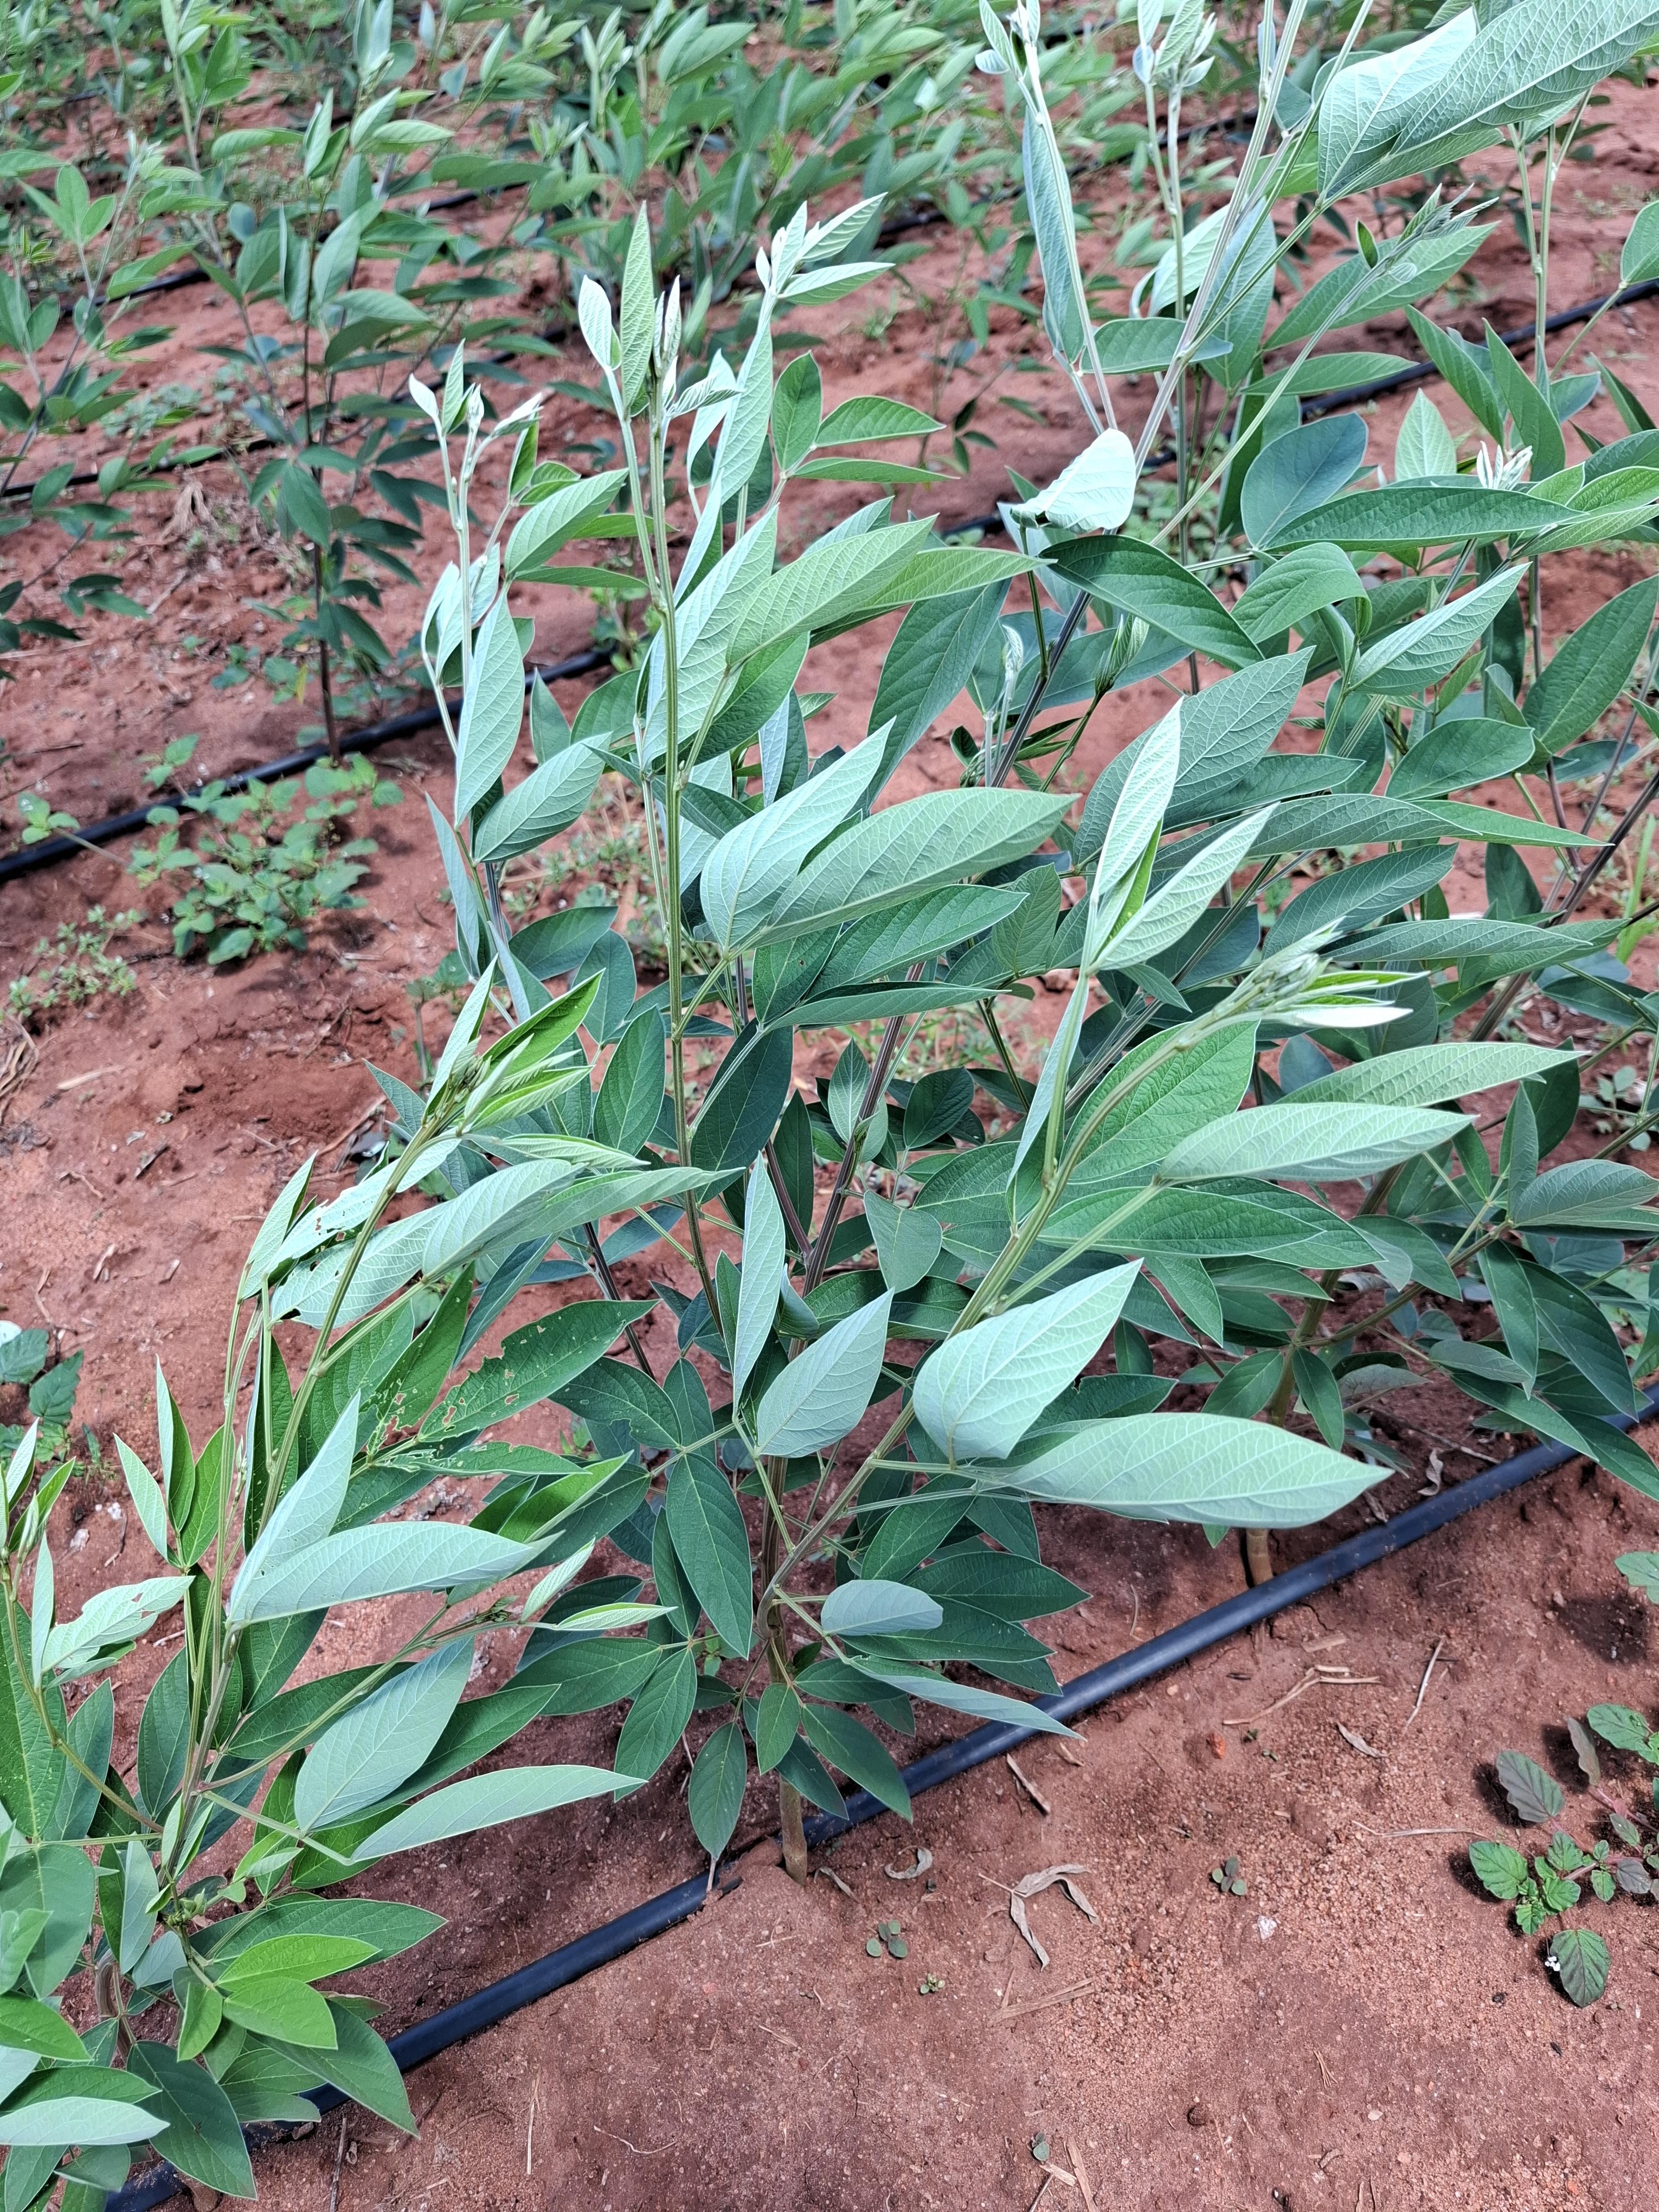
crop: pigeonpea
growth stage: flowering
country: Kenya
